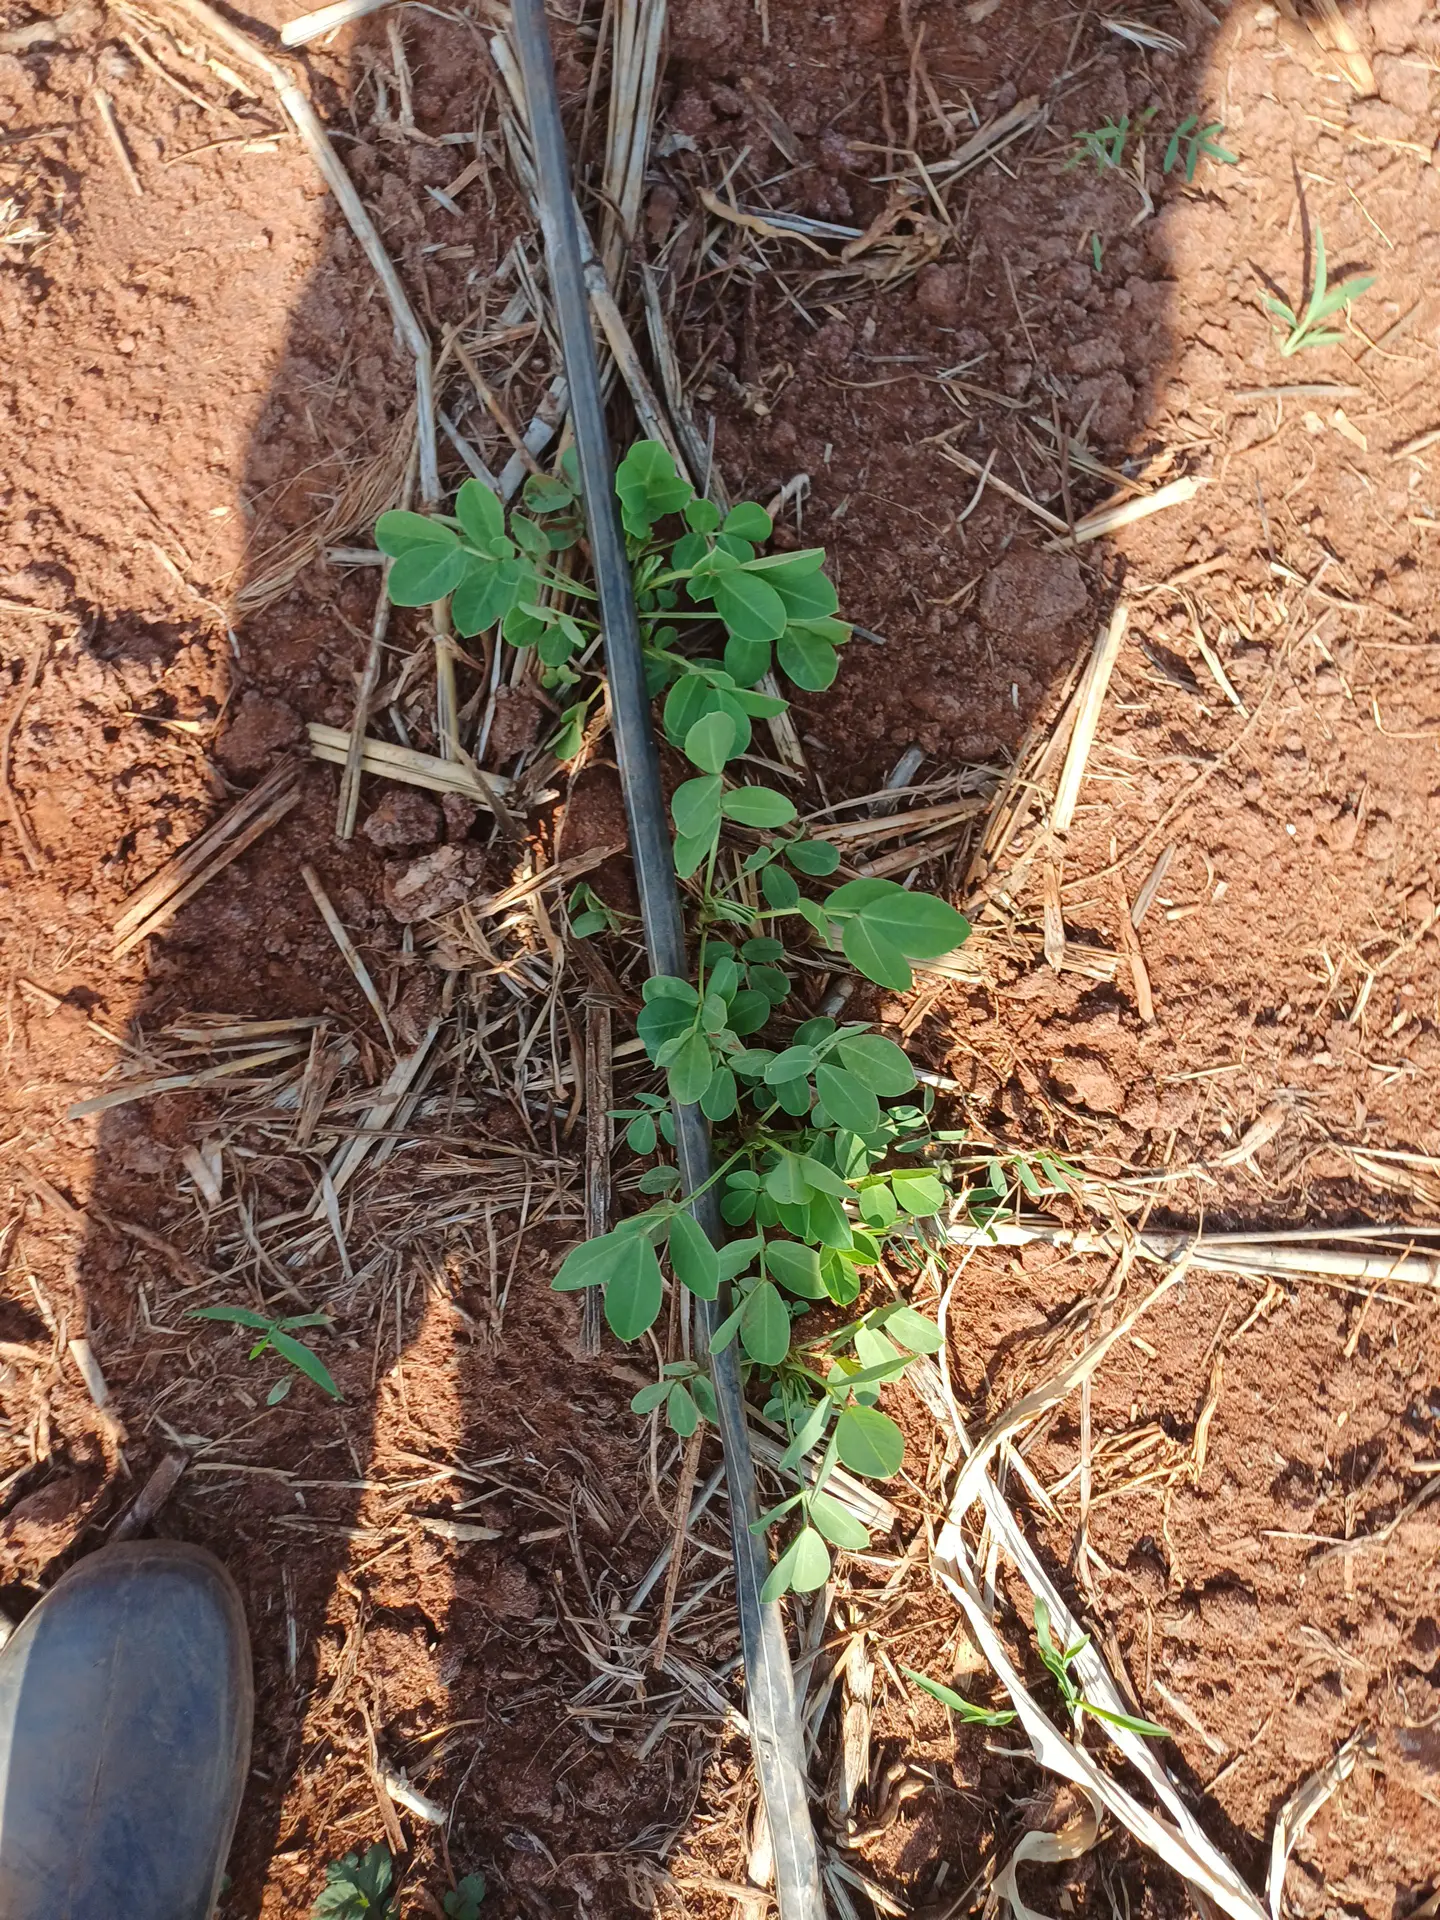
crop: groundnut
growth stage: vegetative
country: Kenya
